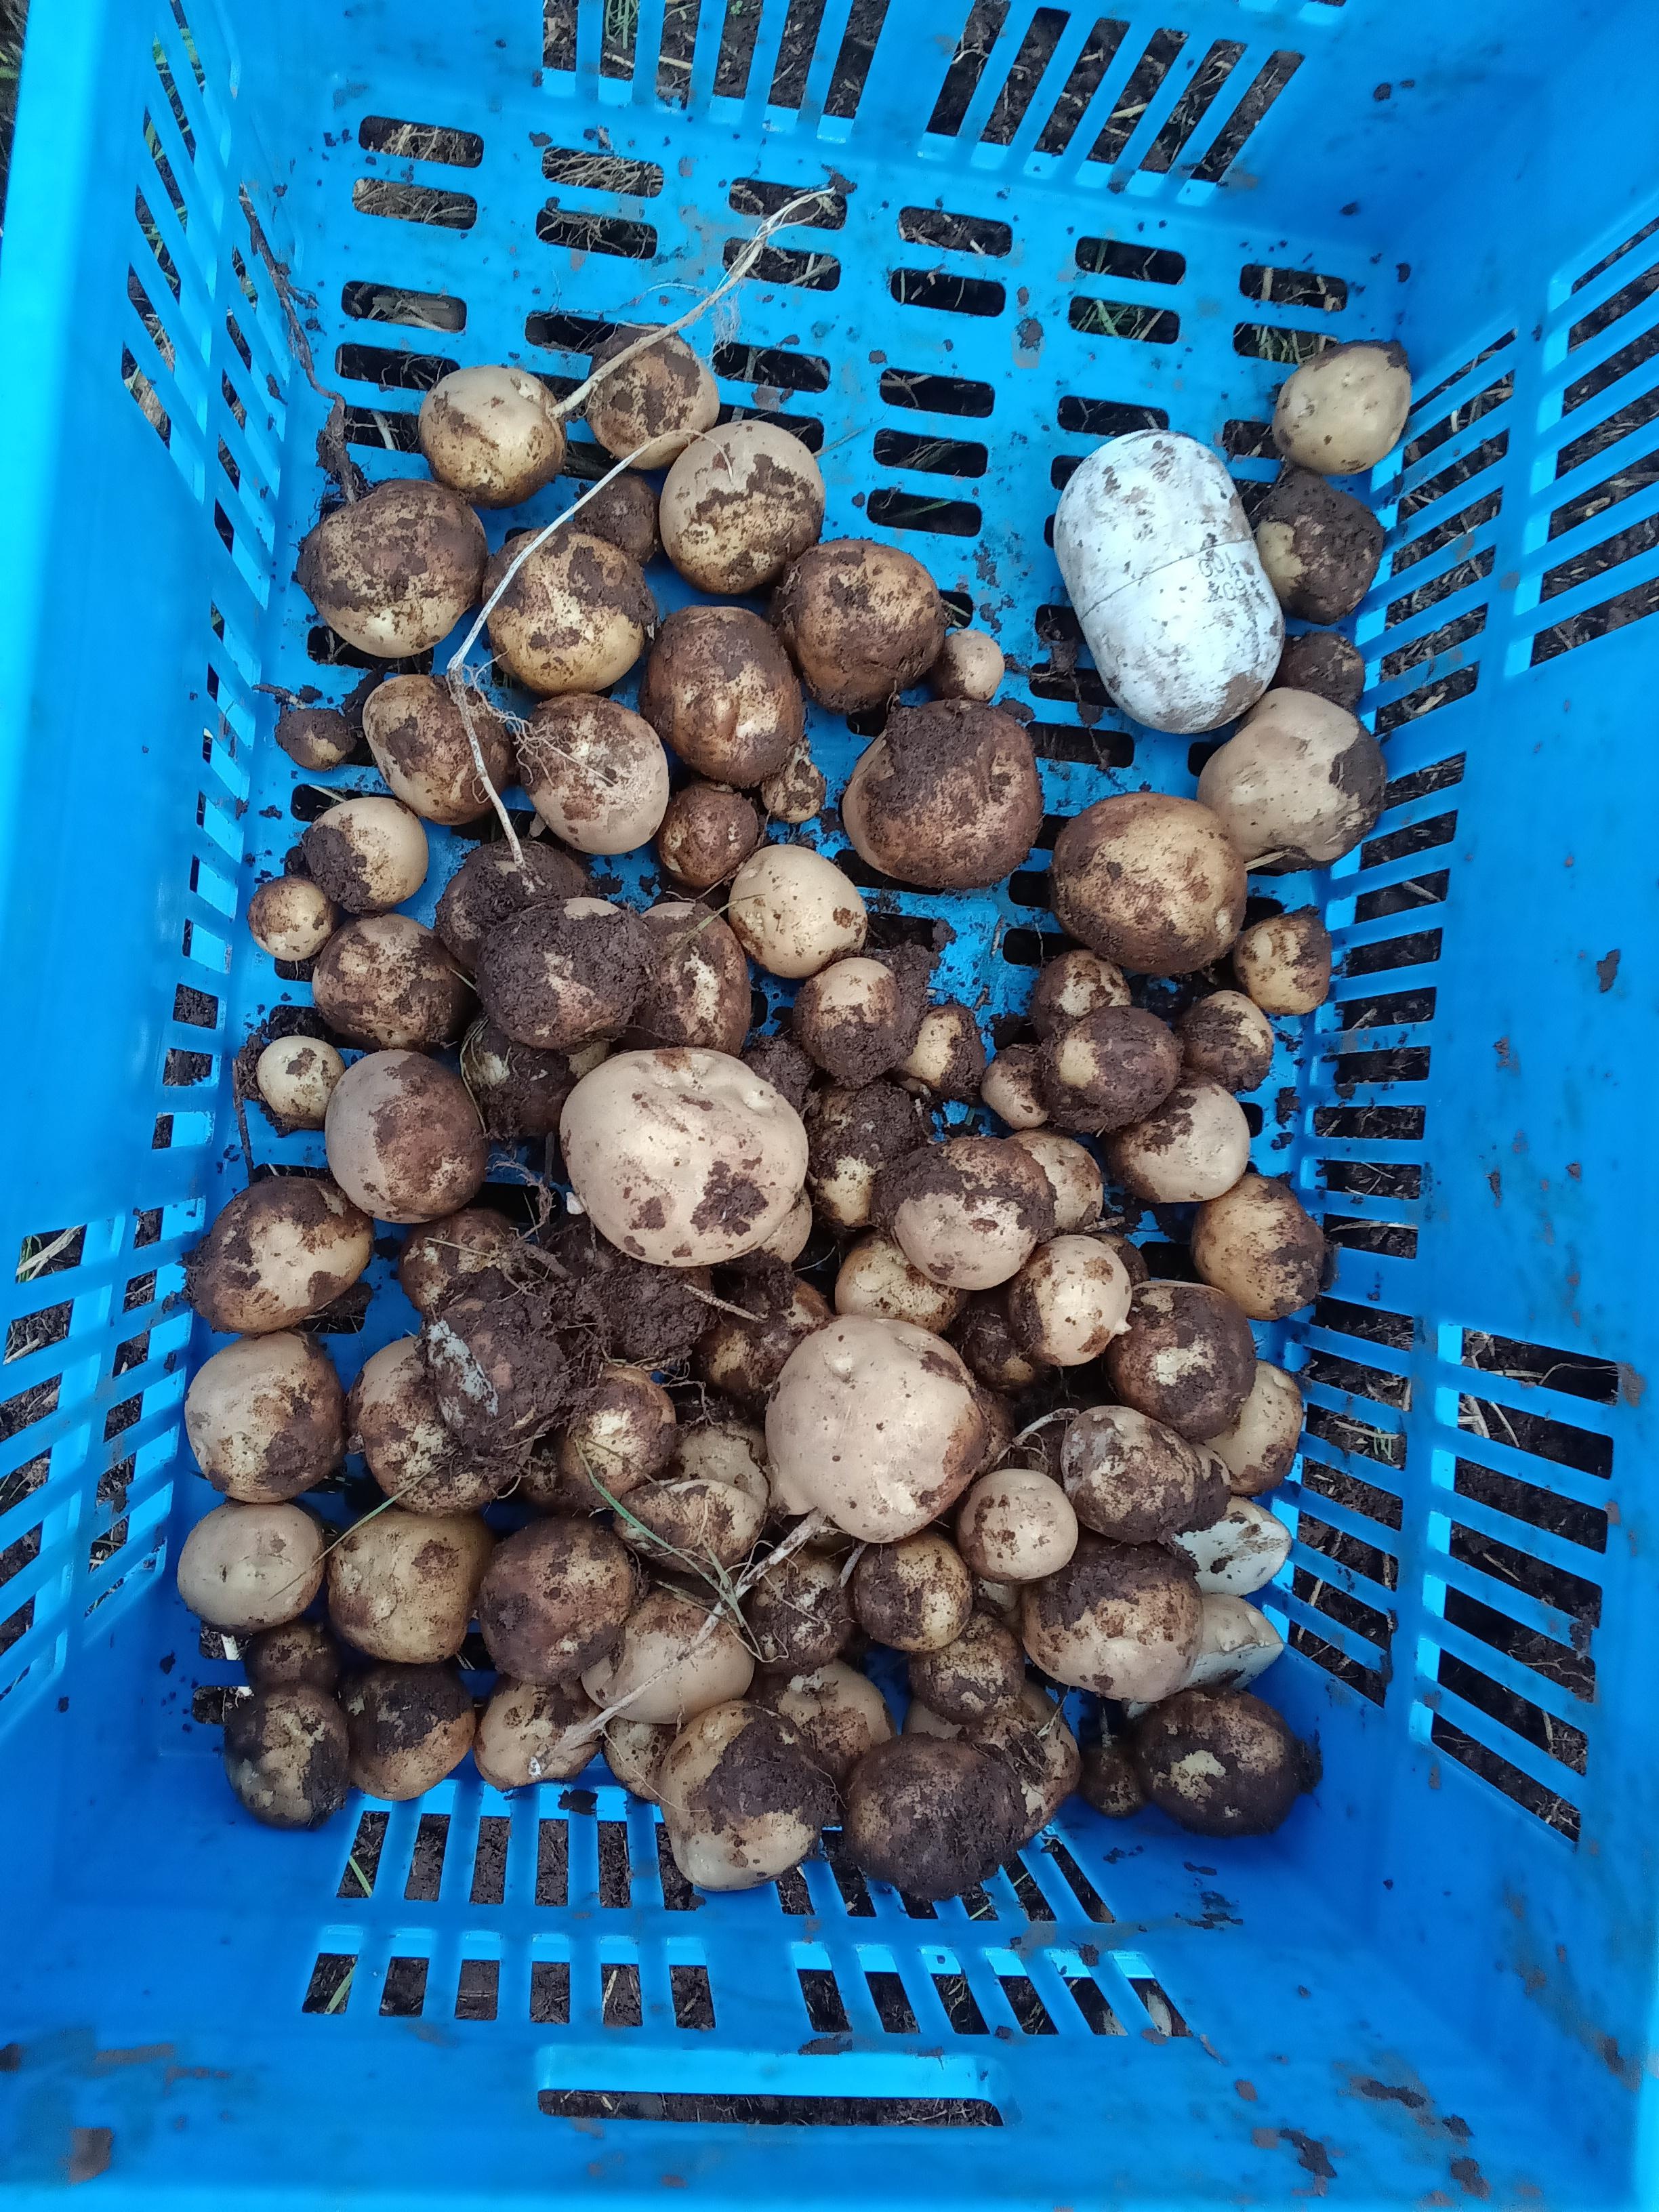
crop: potato
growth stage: harvest
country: Kenya
